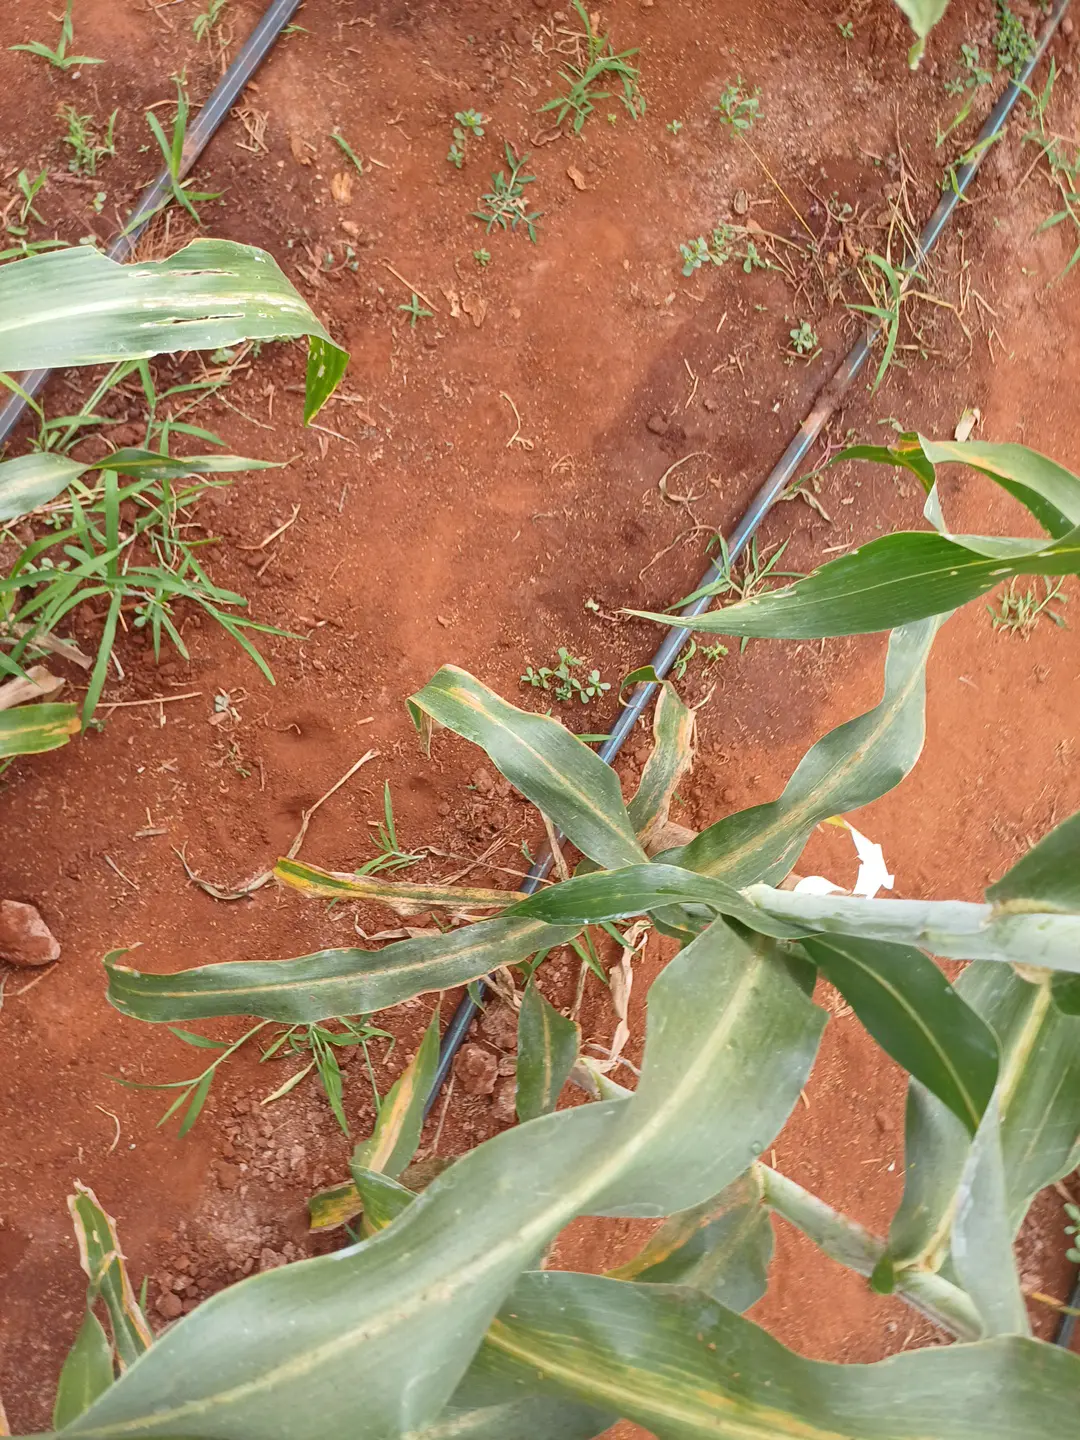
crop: sorghum
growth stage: filling grain
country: Kenya
